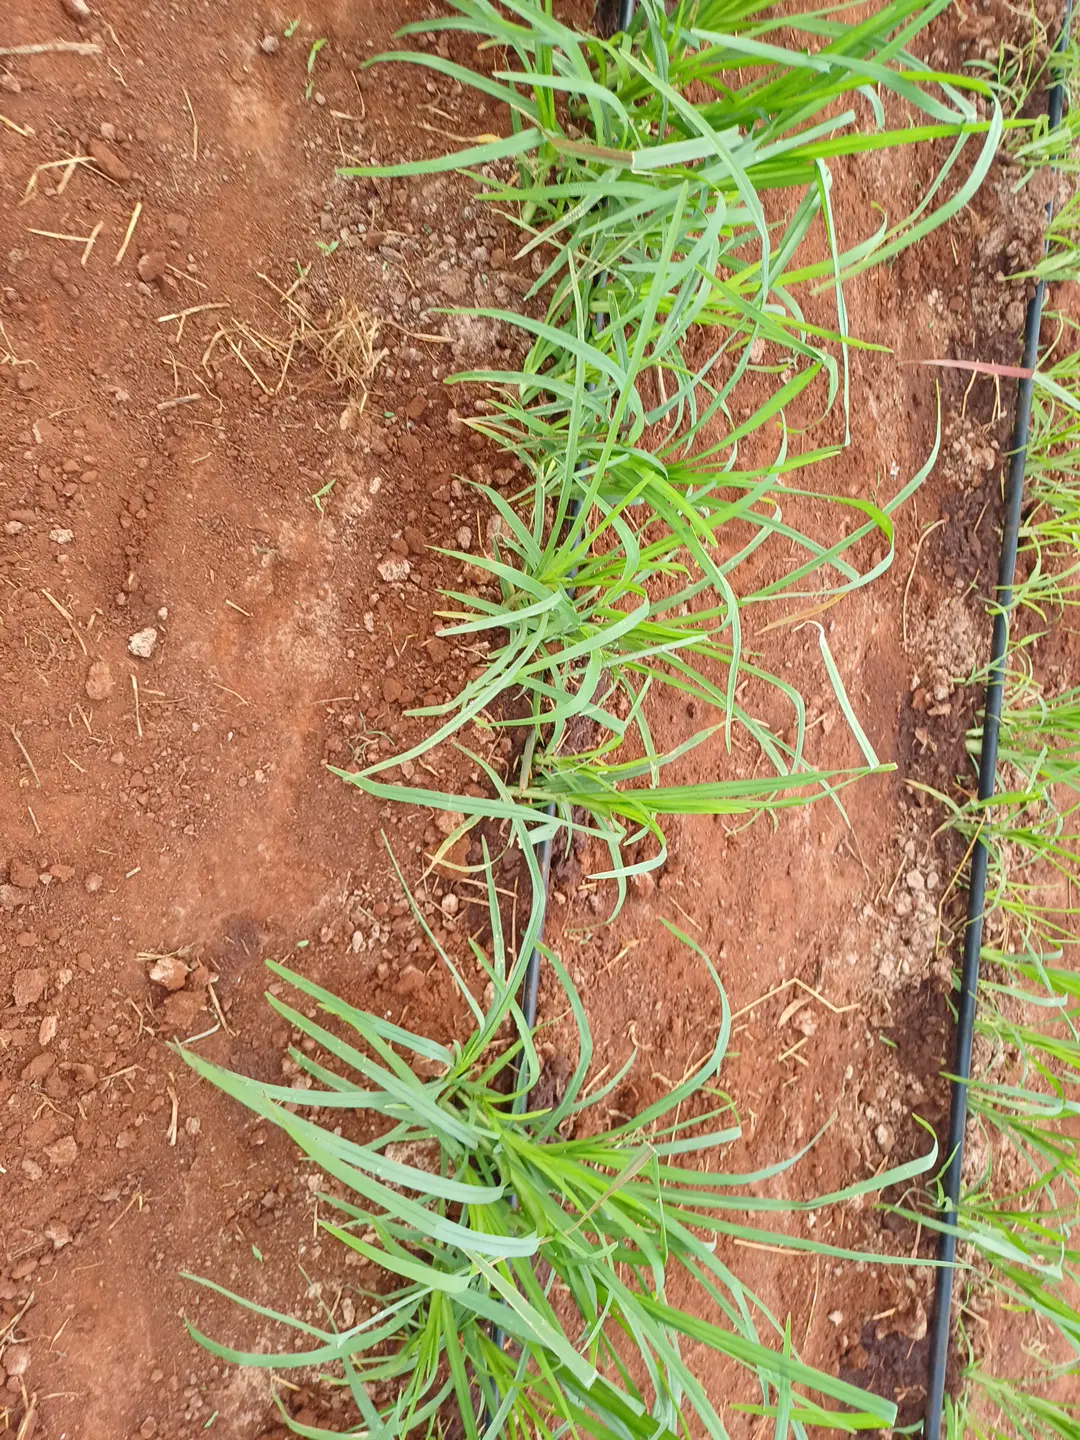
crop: finger millet
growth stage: elongation stem
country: Kenya
